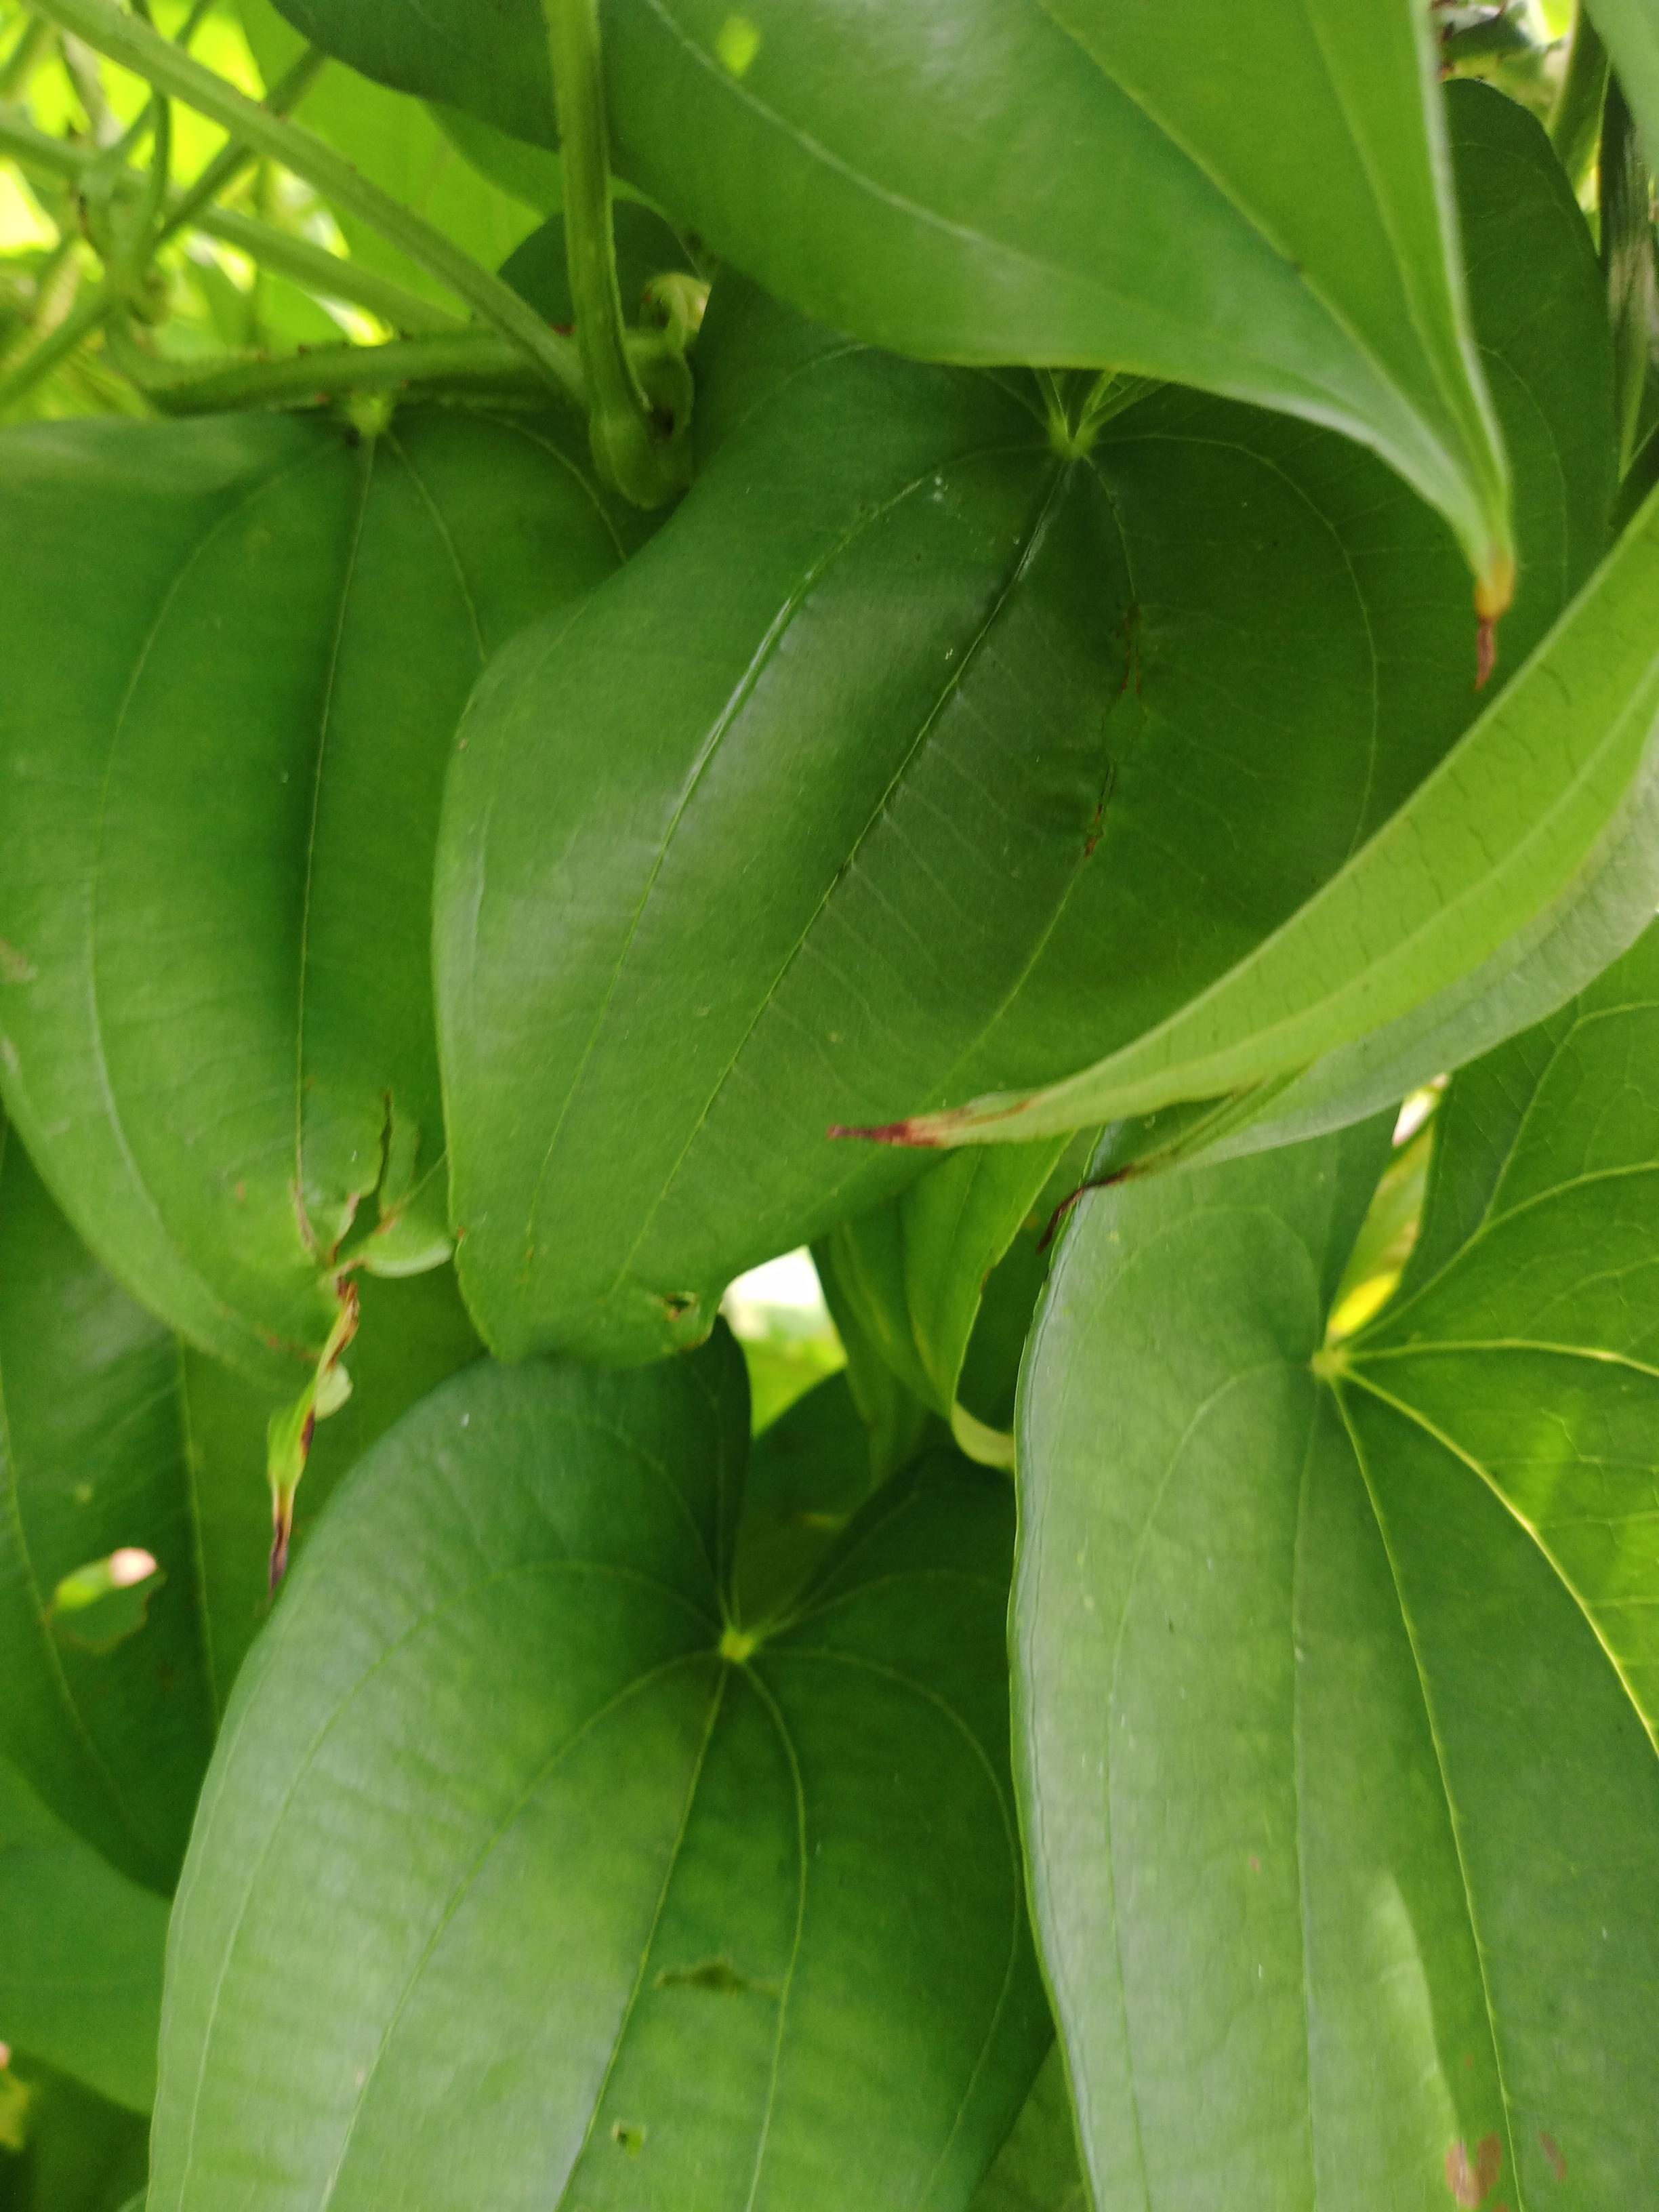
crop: yam
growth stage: vegetative
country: Nigeria
